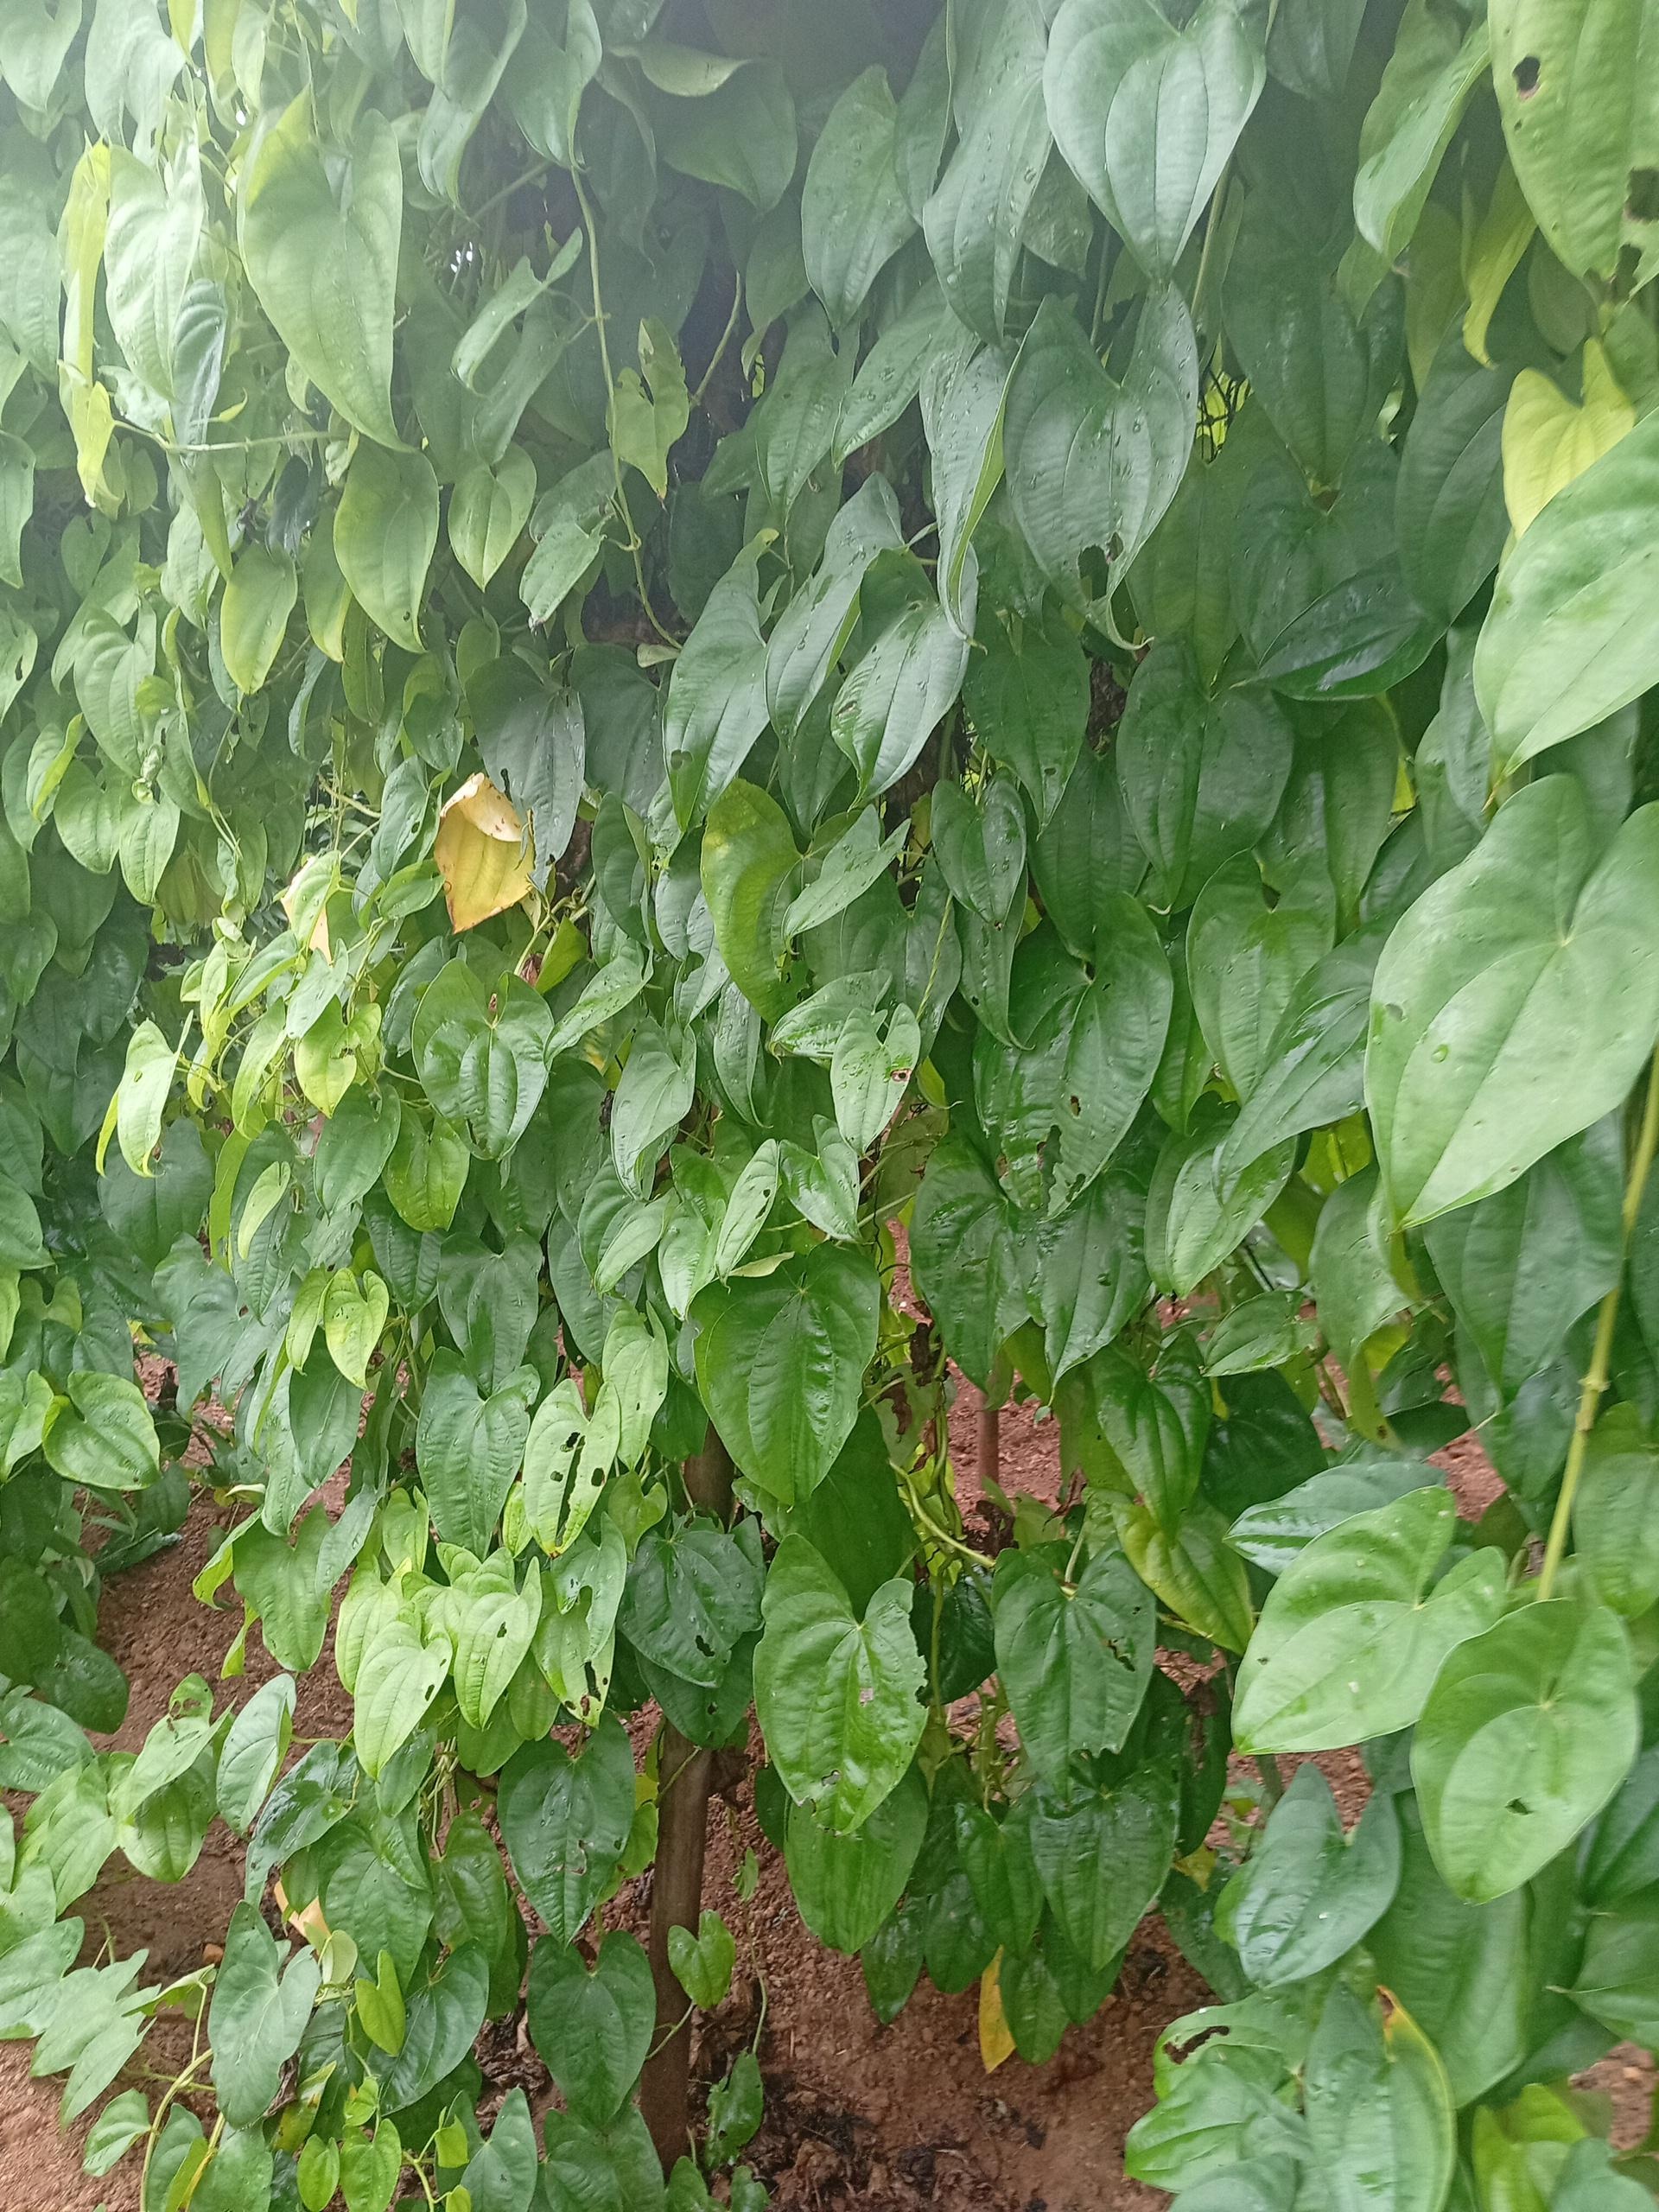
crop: yam
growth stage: vegetative
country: Nigeria
